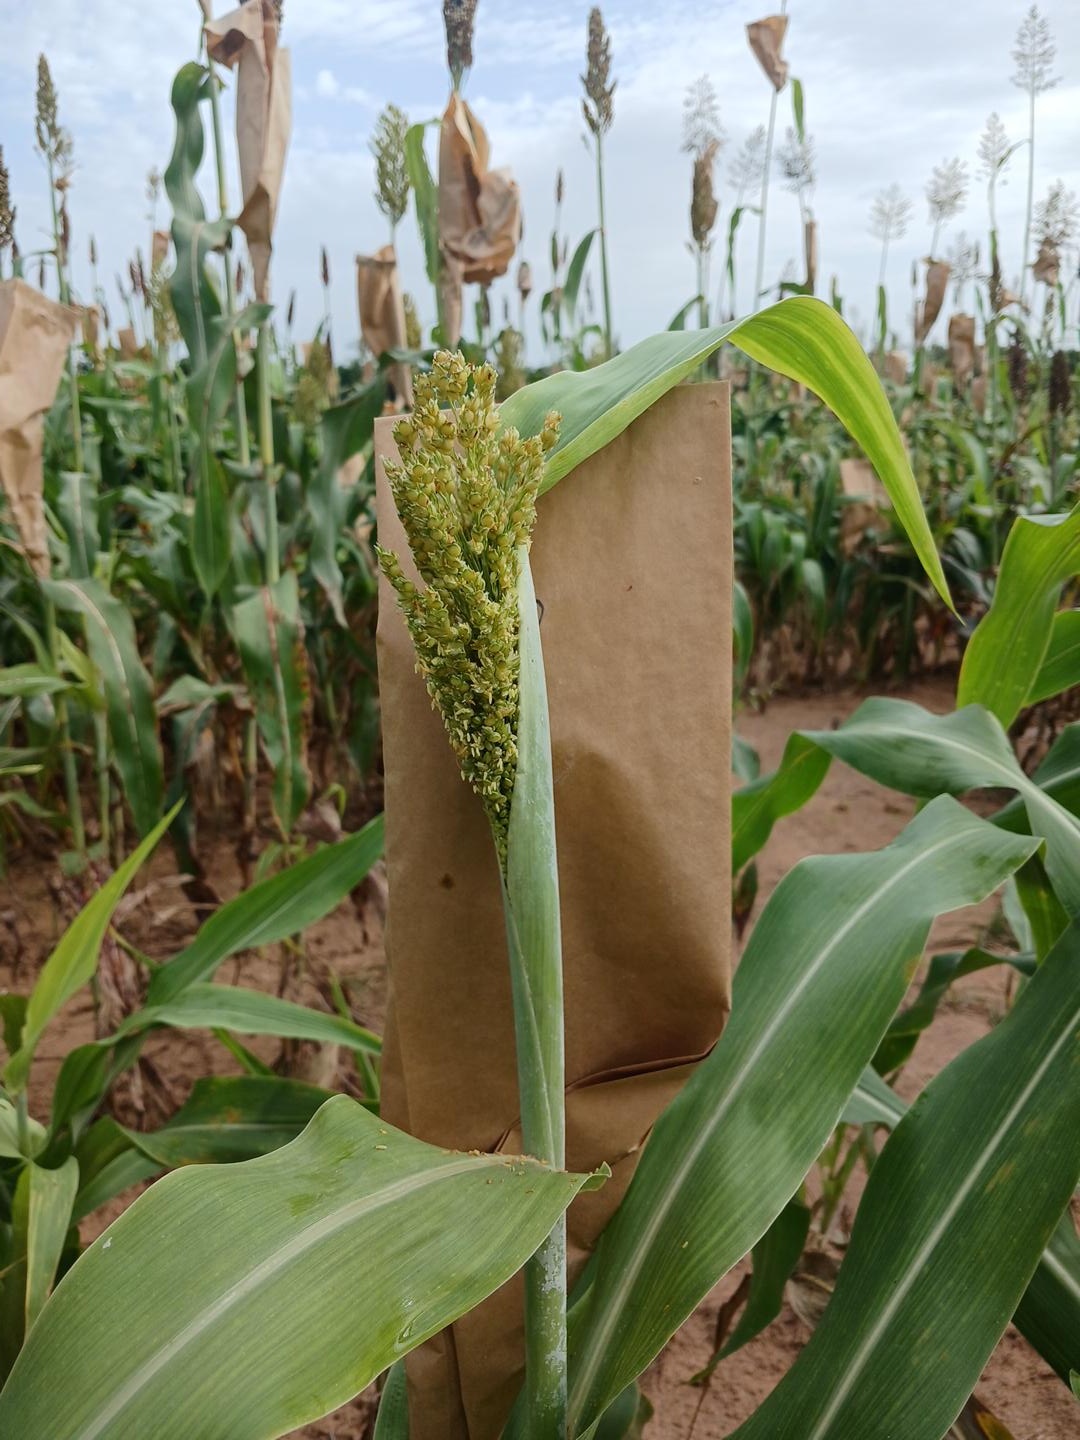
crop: sorghum
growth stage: flowering
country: Senegal
